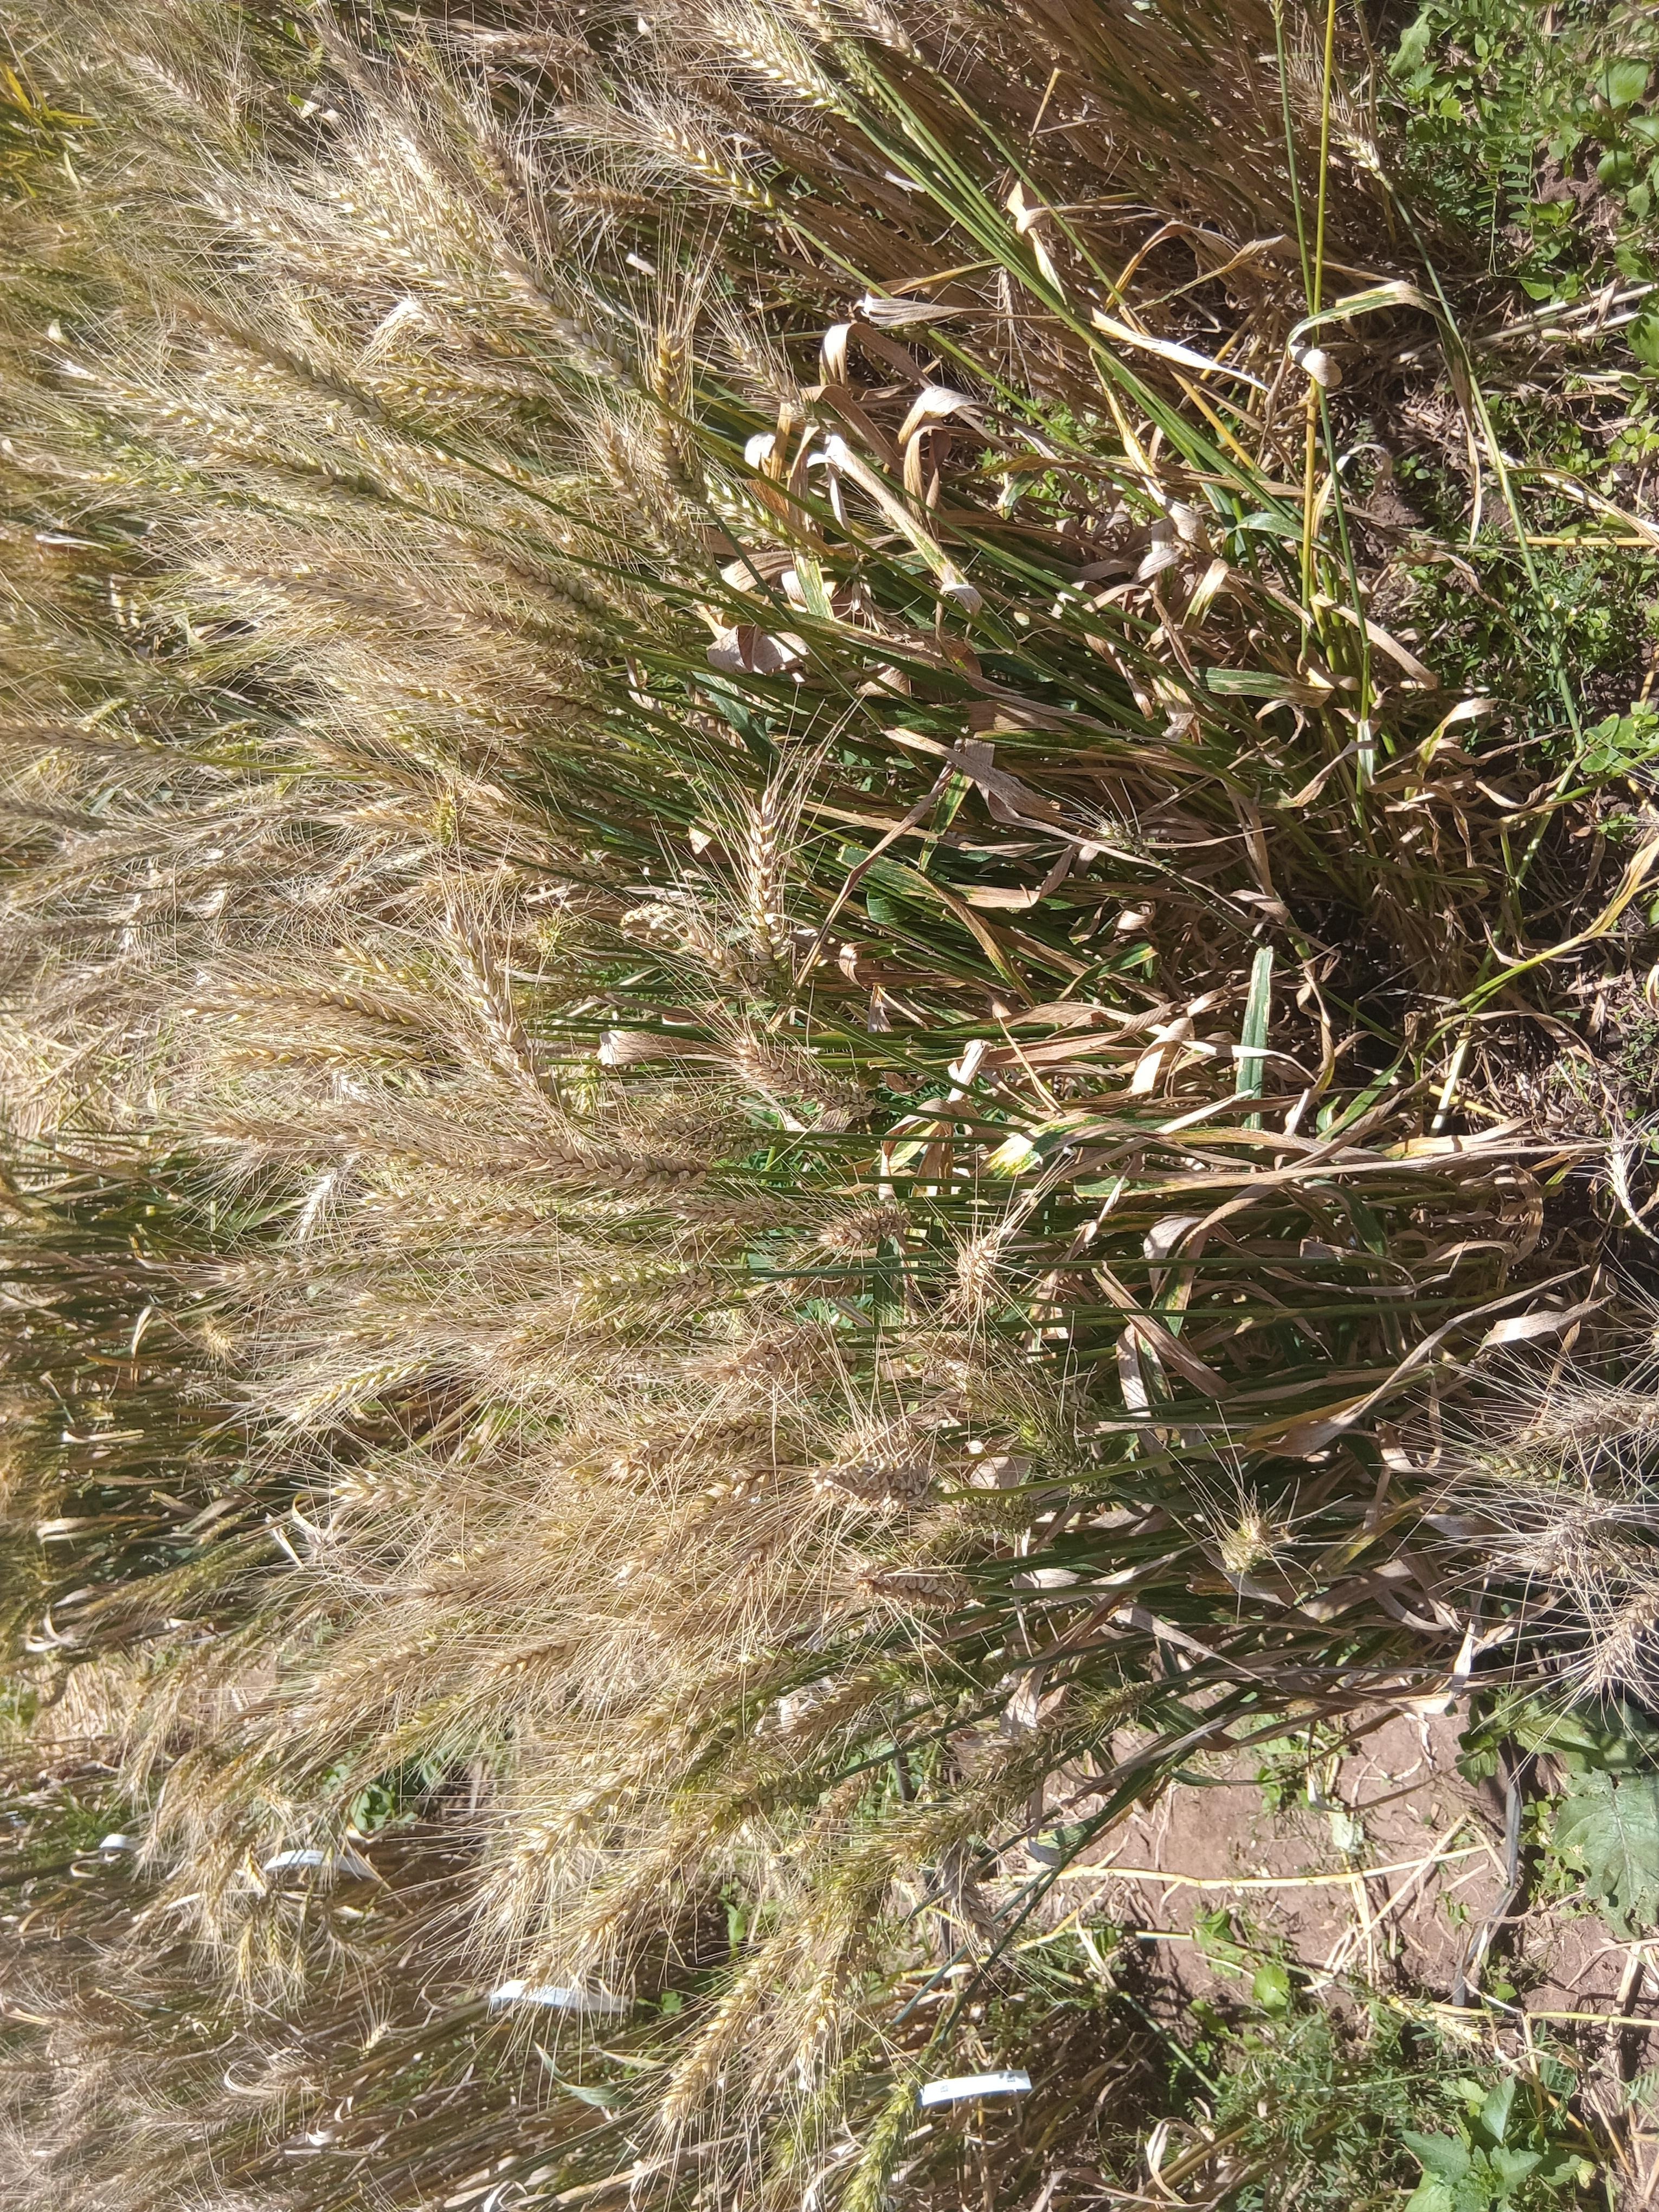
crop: wheat
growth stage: maturity
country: Kenya
